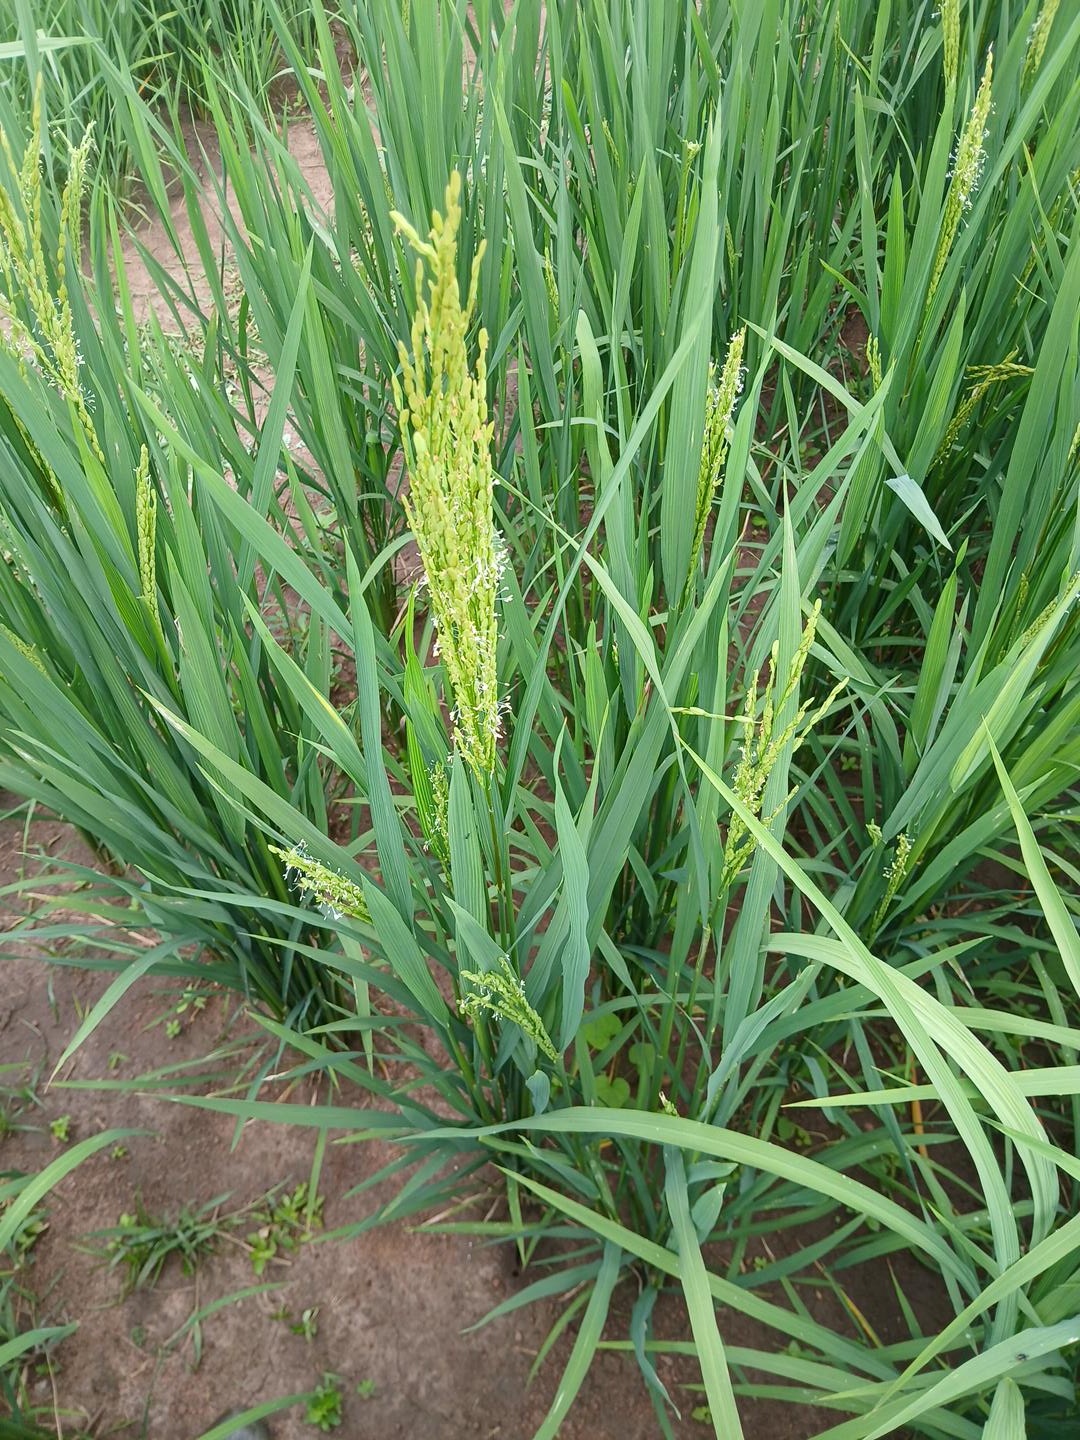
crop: rice
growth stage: flowering
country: Côte d'Ivoire
